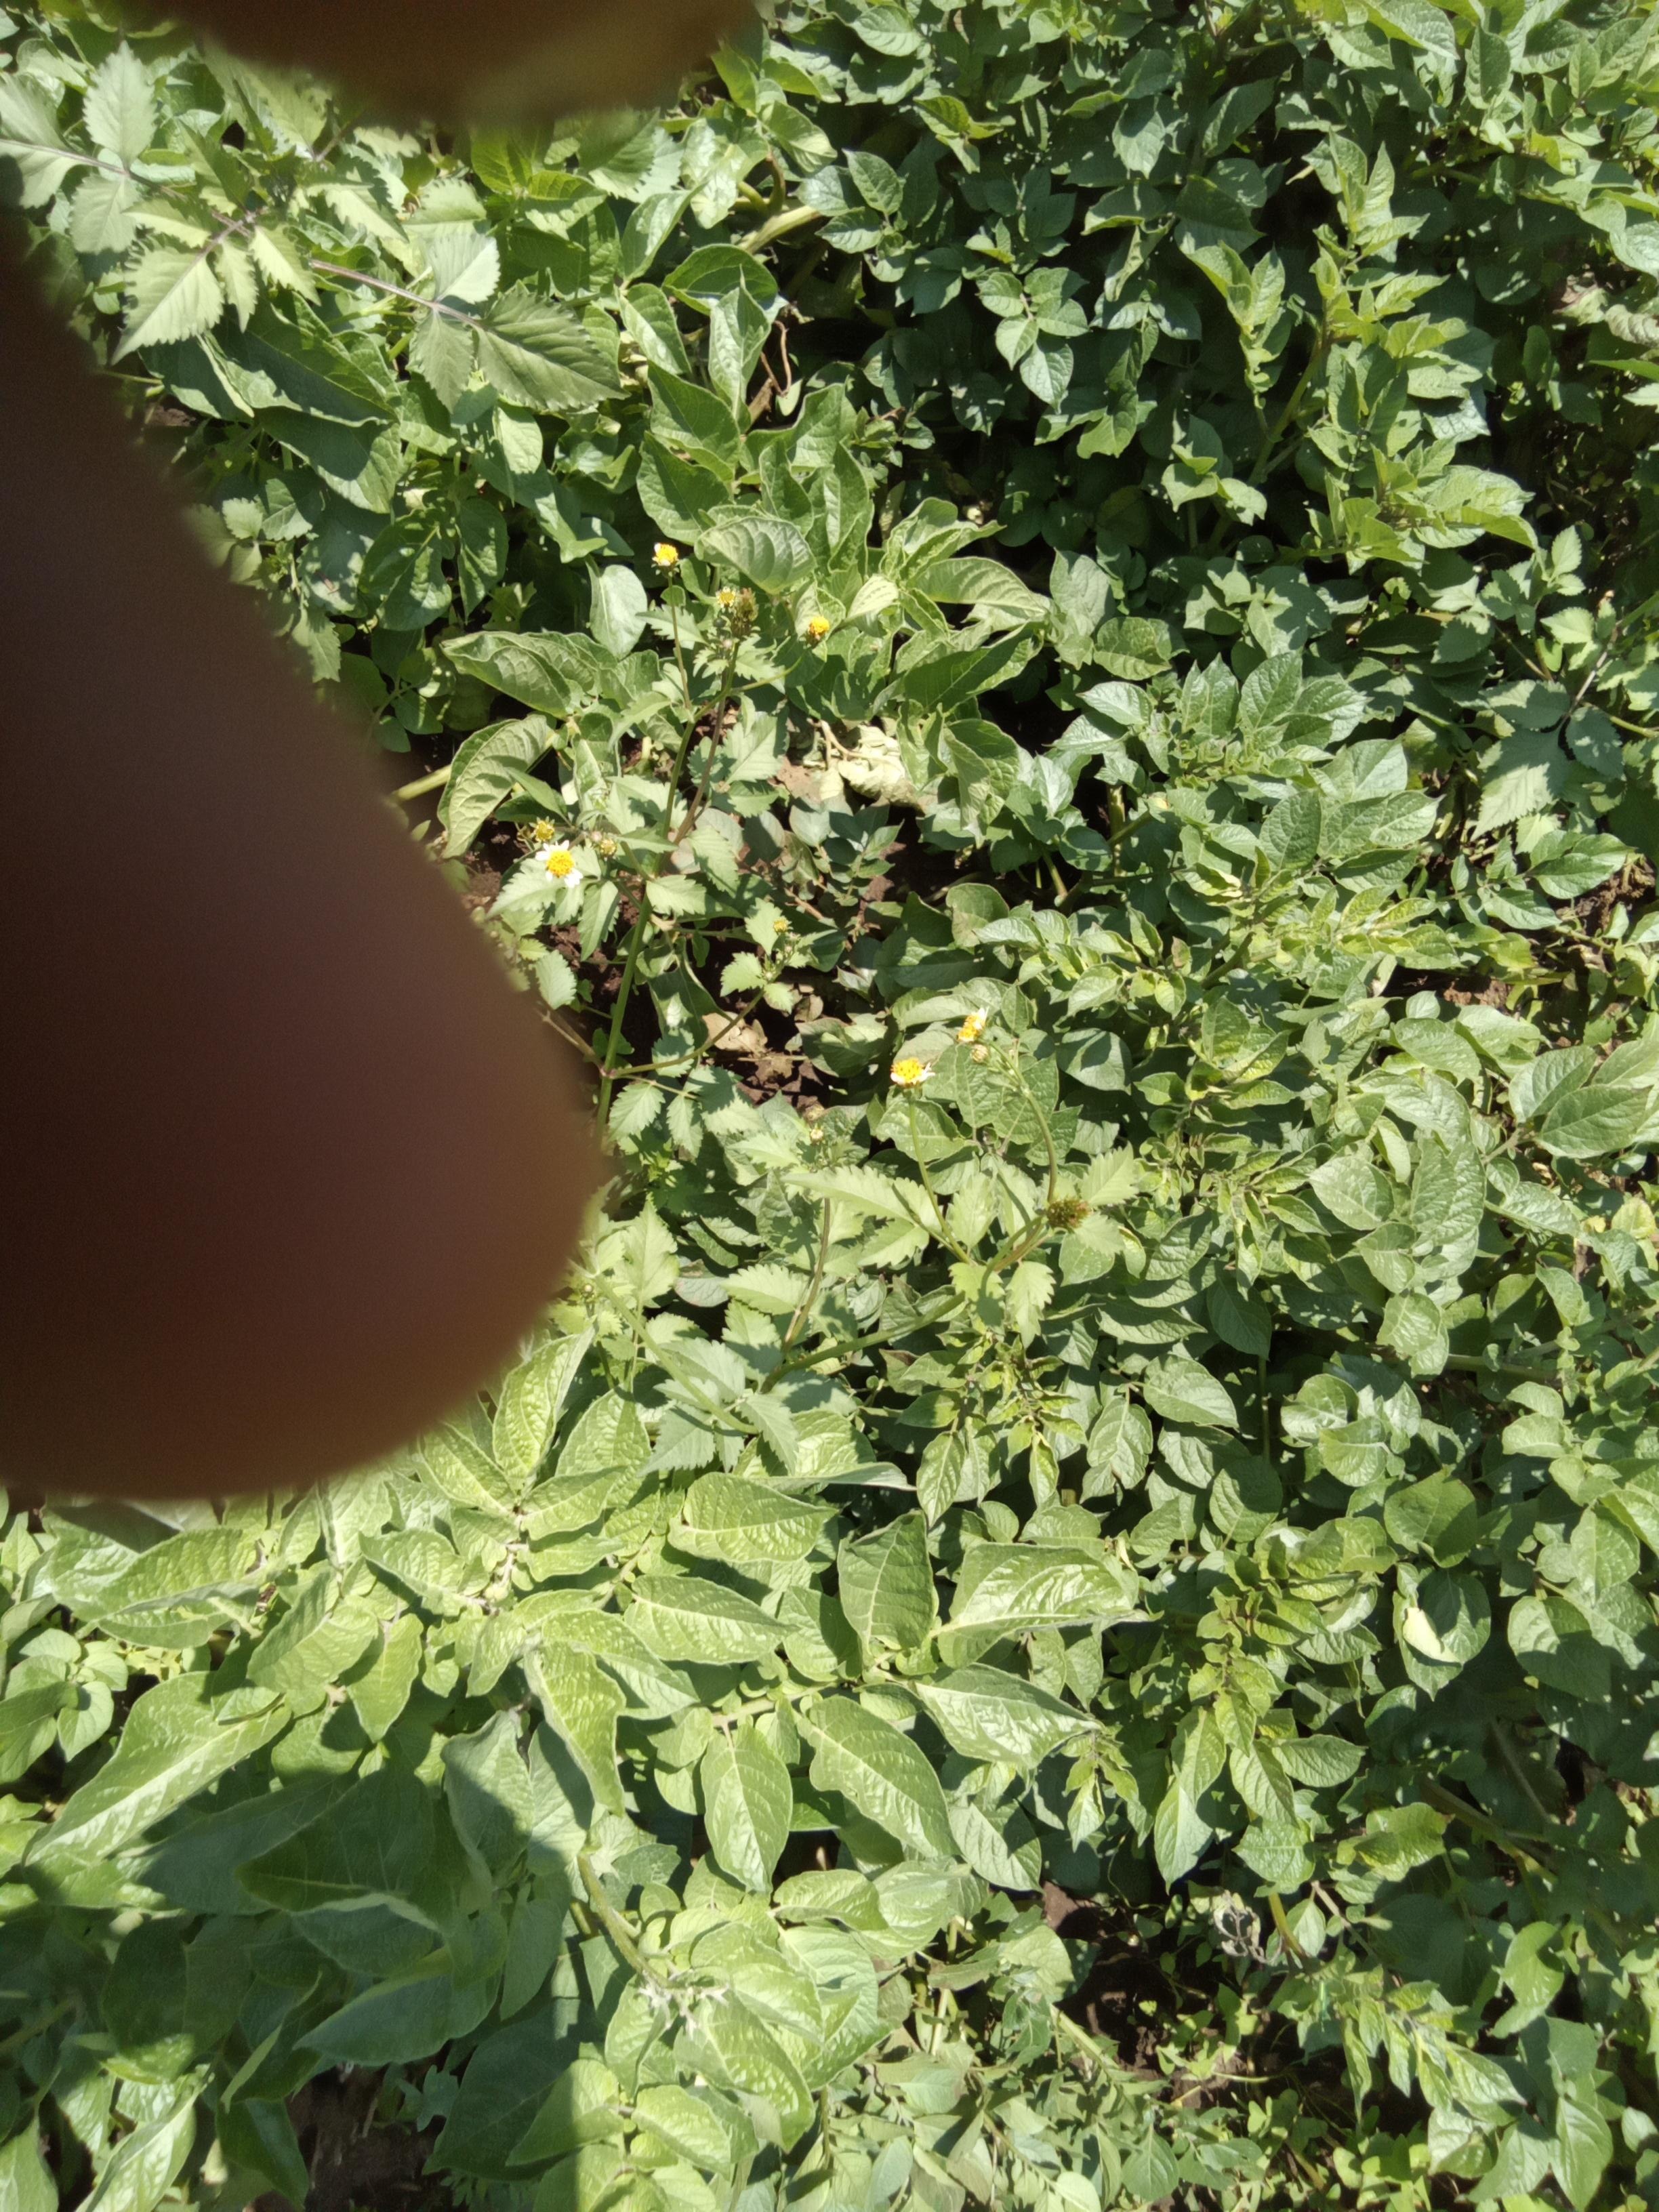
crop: potato
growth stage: vegetative
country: Kenya
